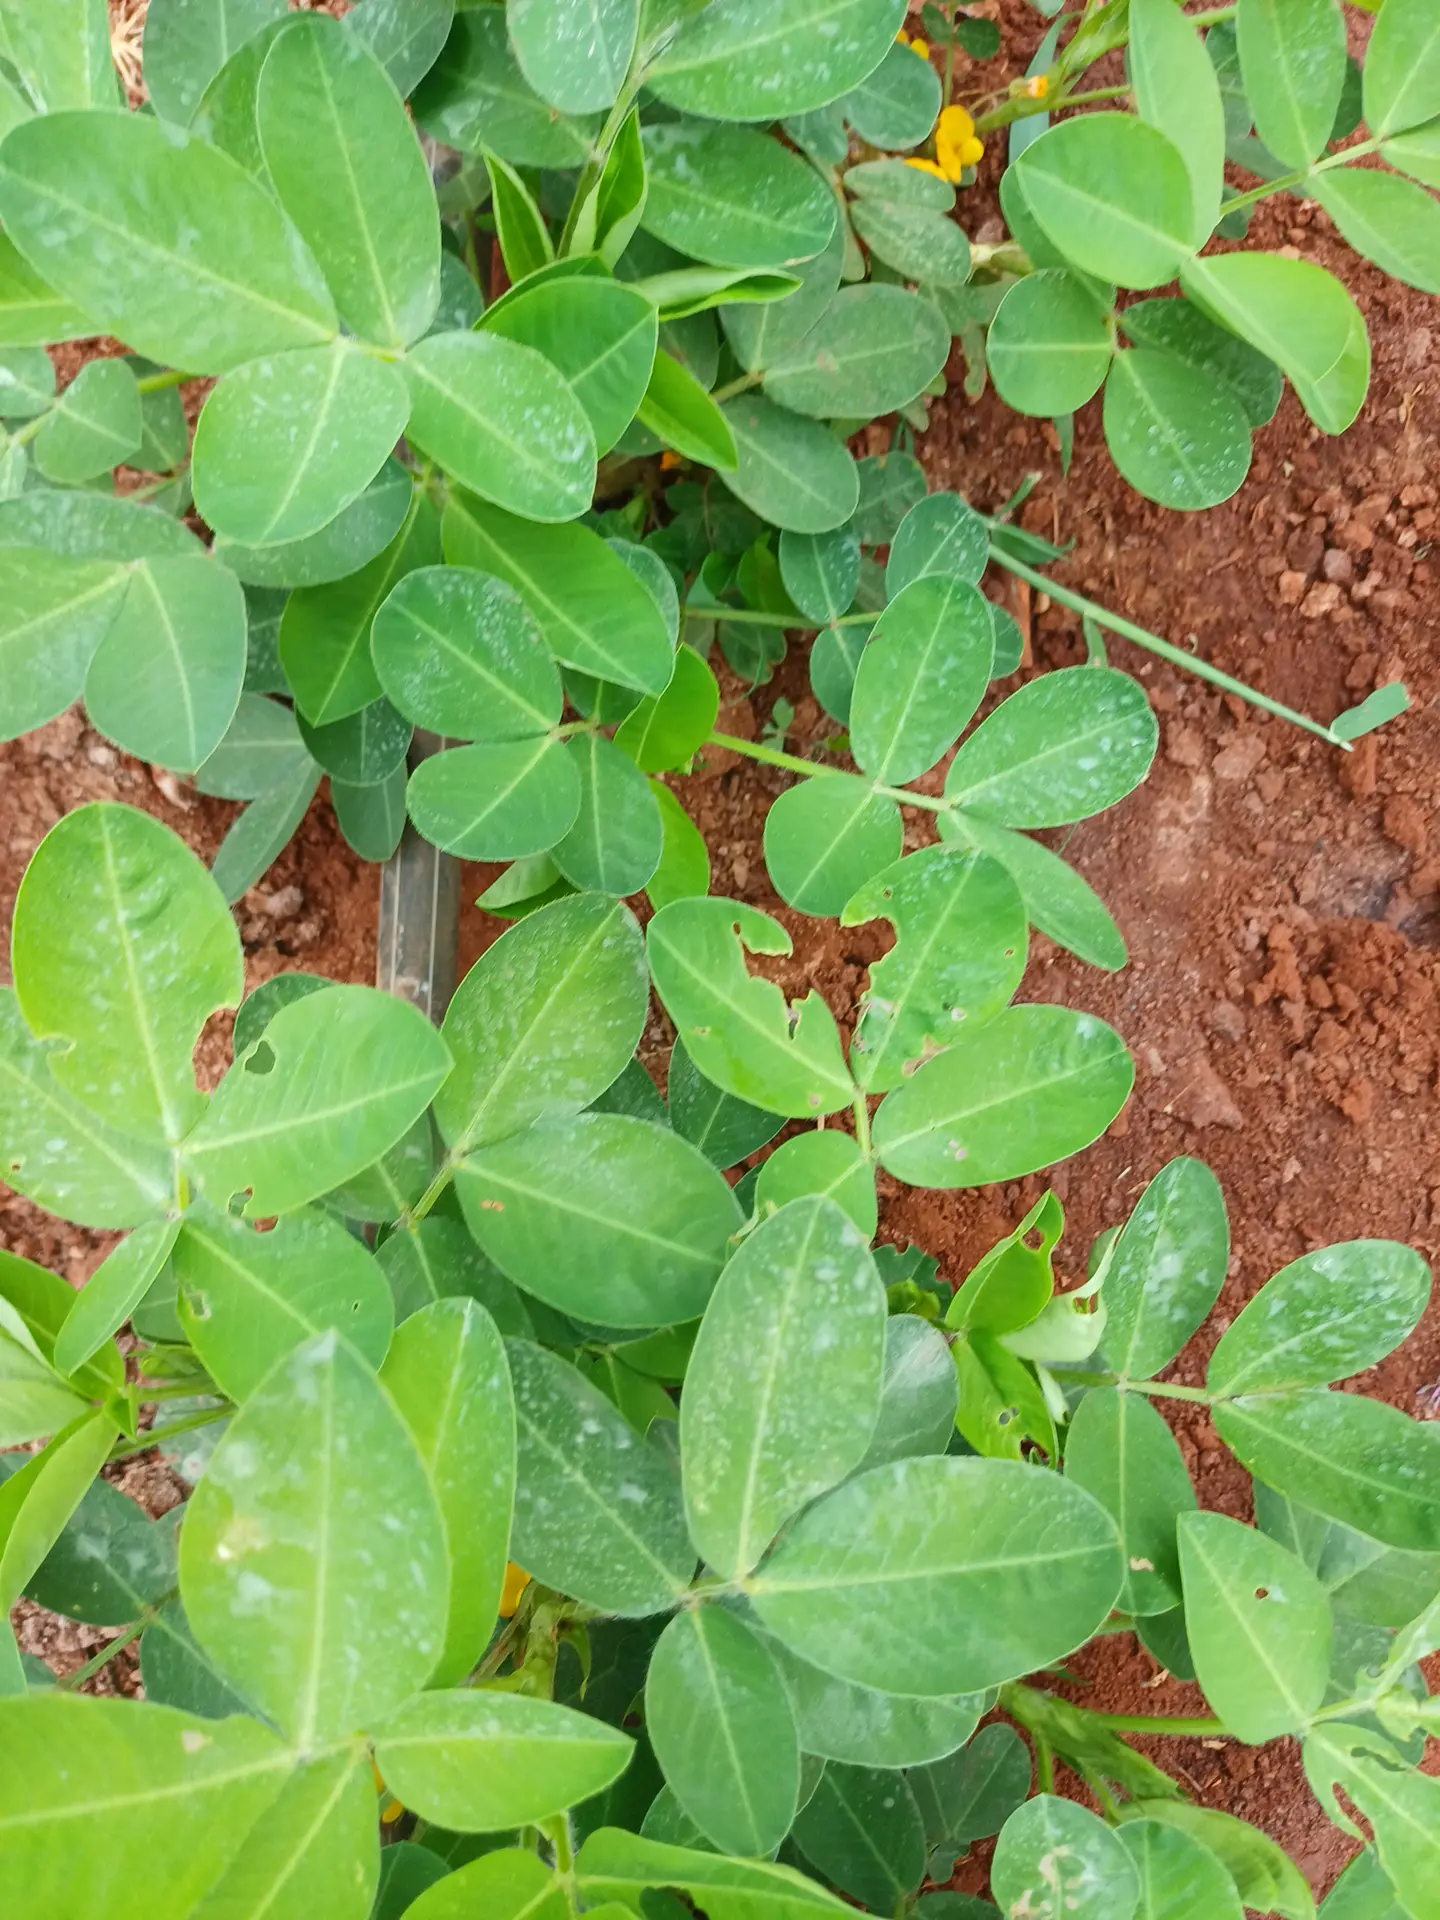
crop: groundnut
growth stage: flowering
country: Kenya
